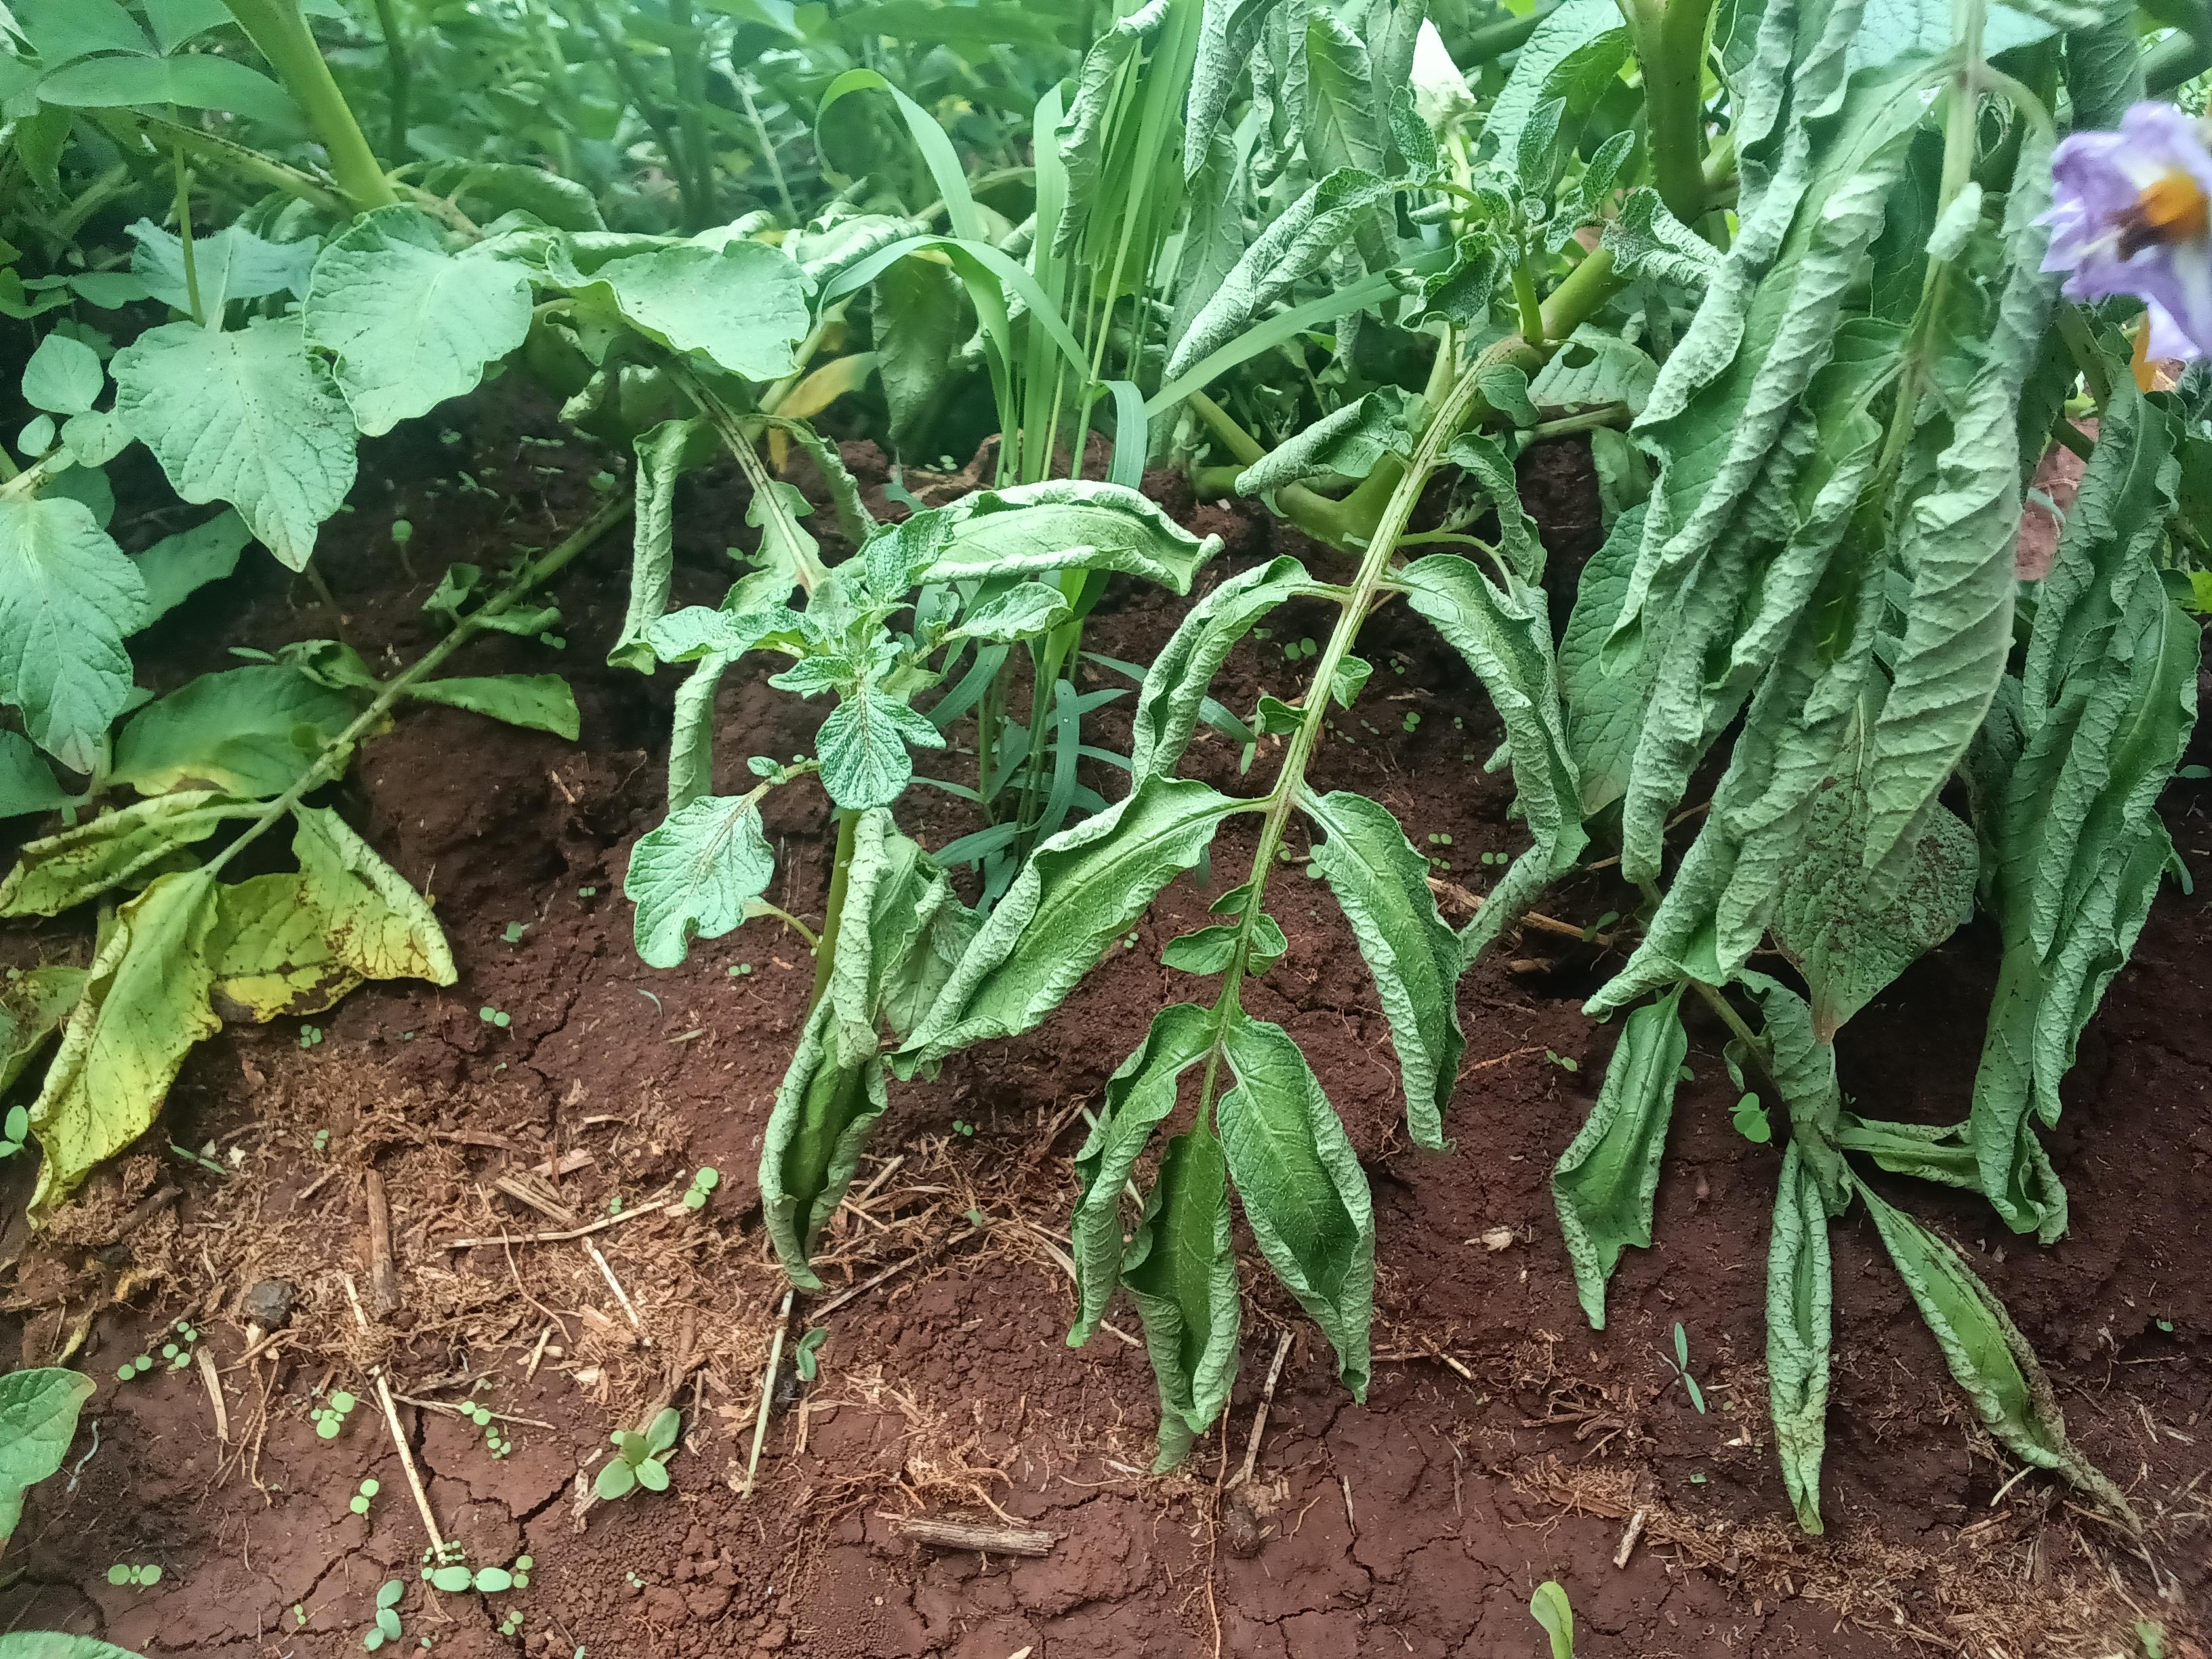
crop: potato
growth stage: flowering
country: Kenya
